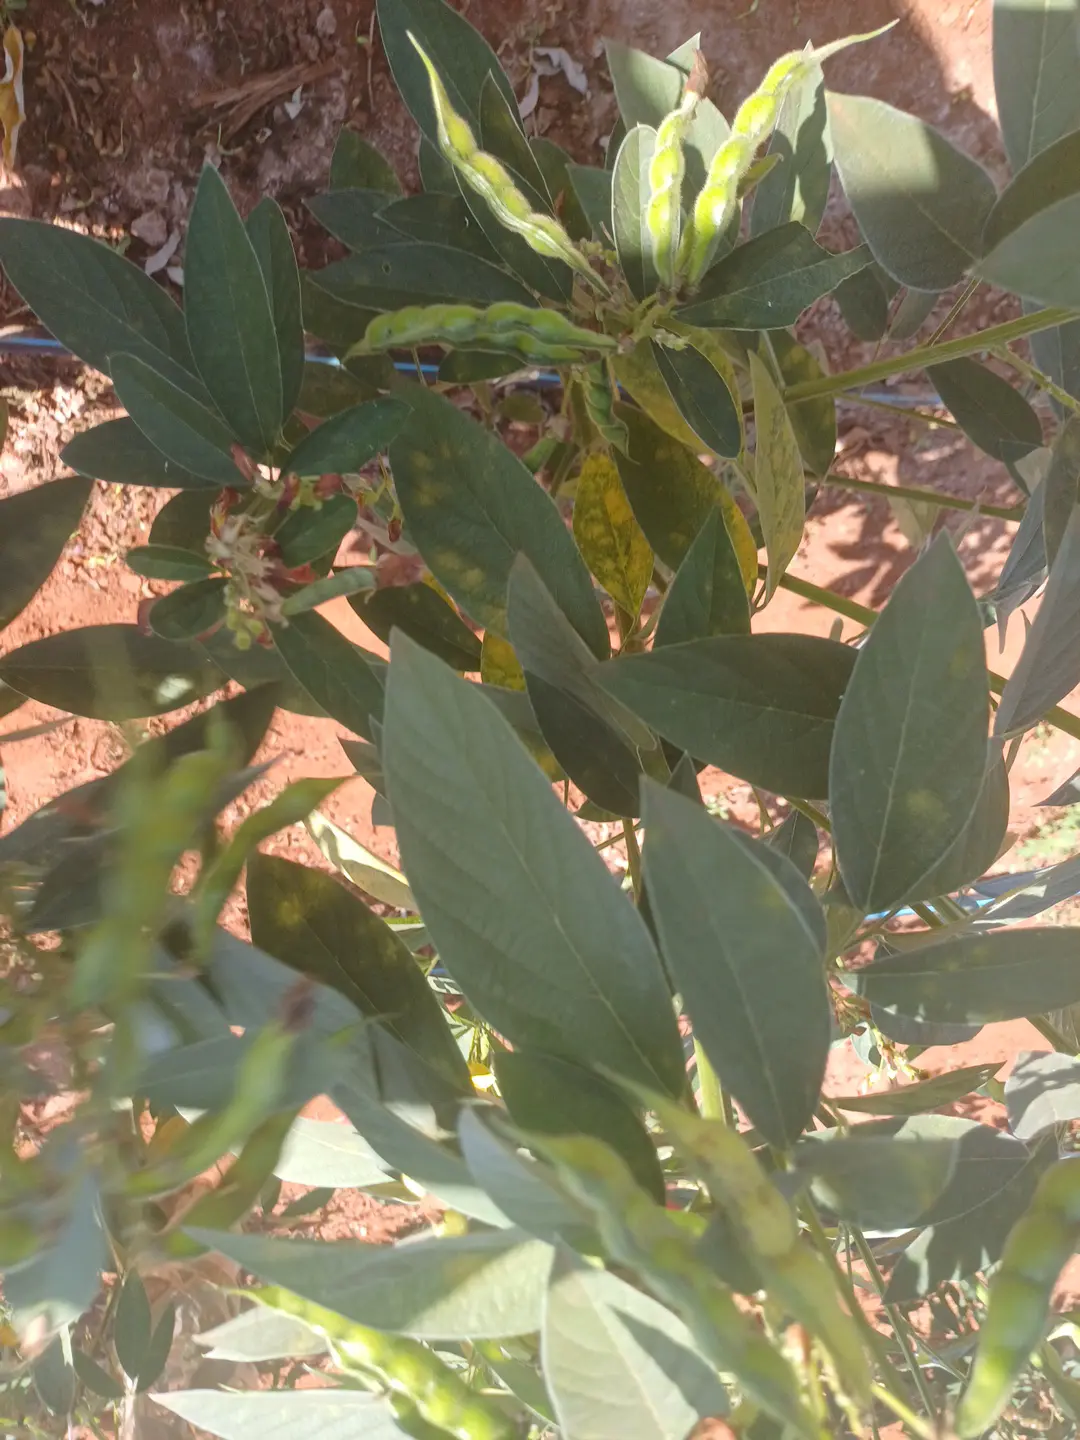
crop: pigeonpea
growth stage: development pod
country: Kenya
